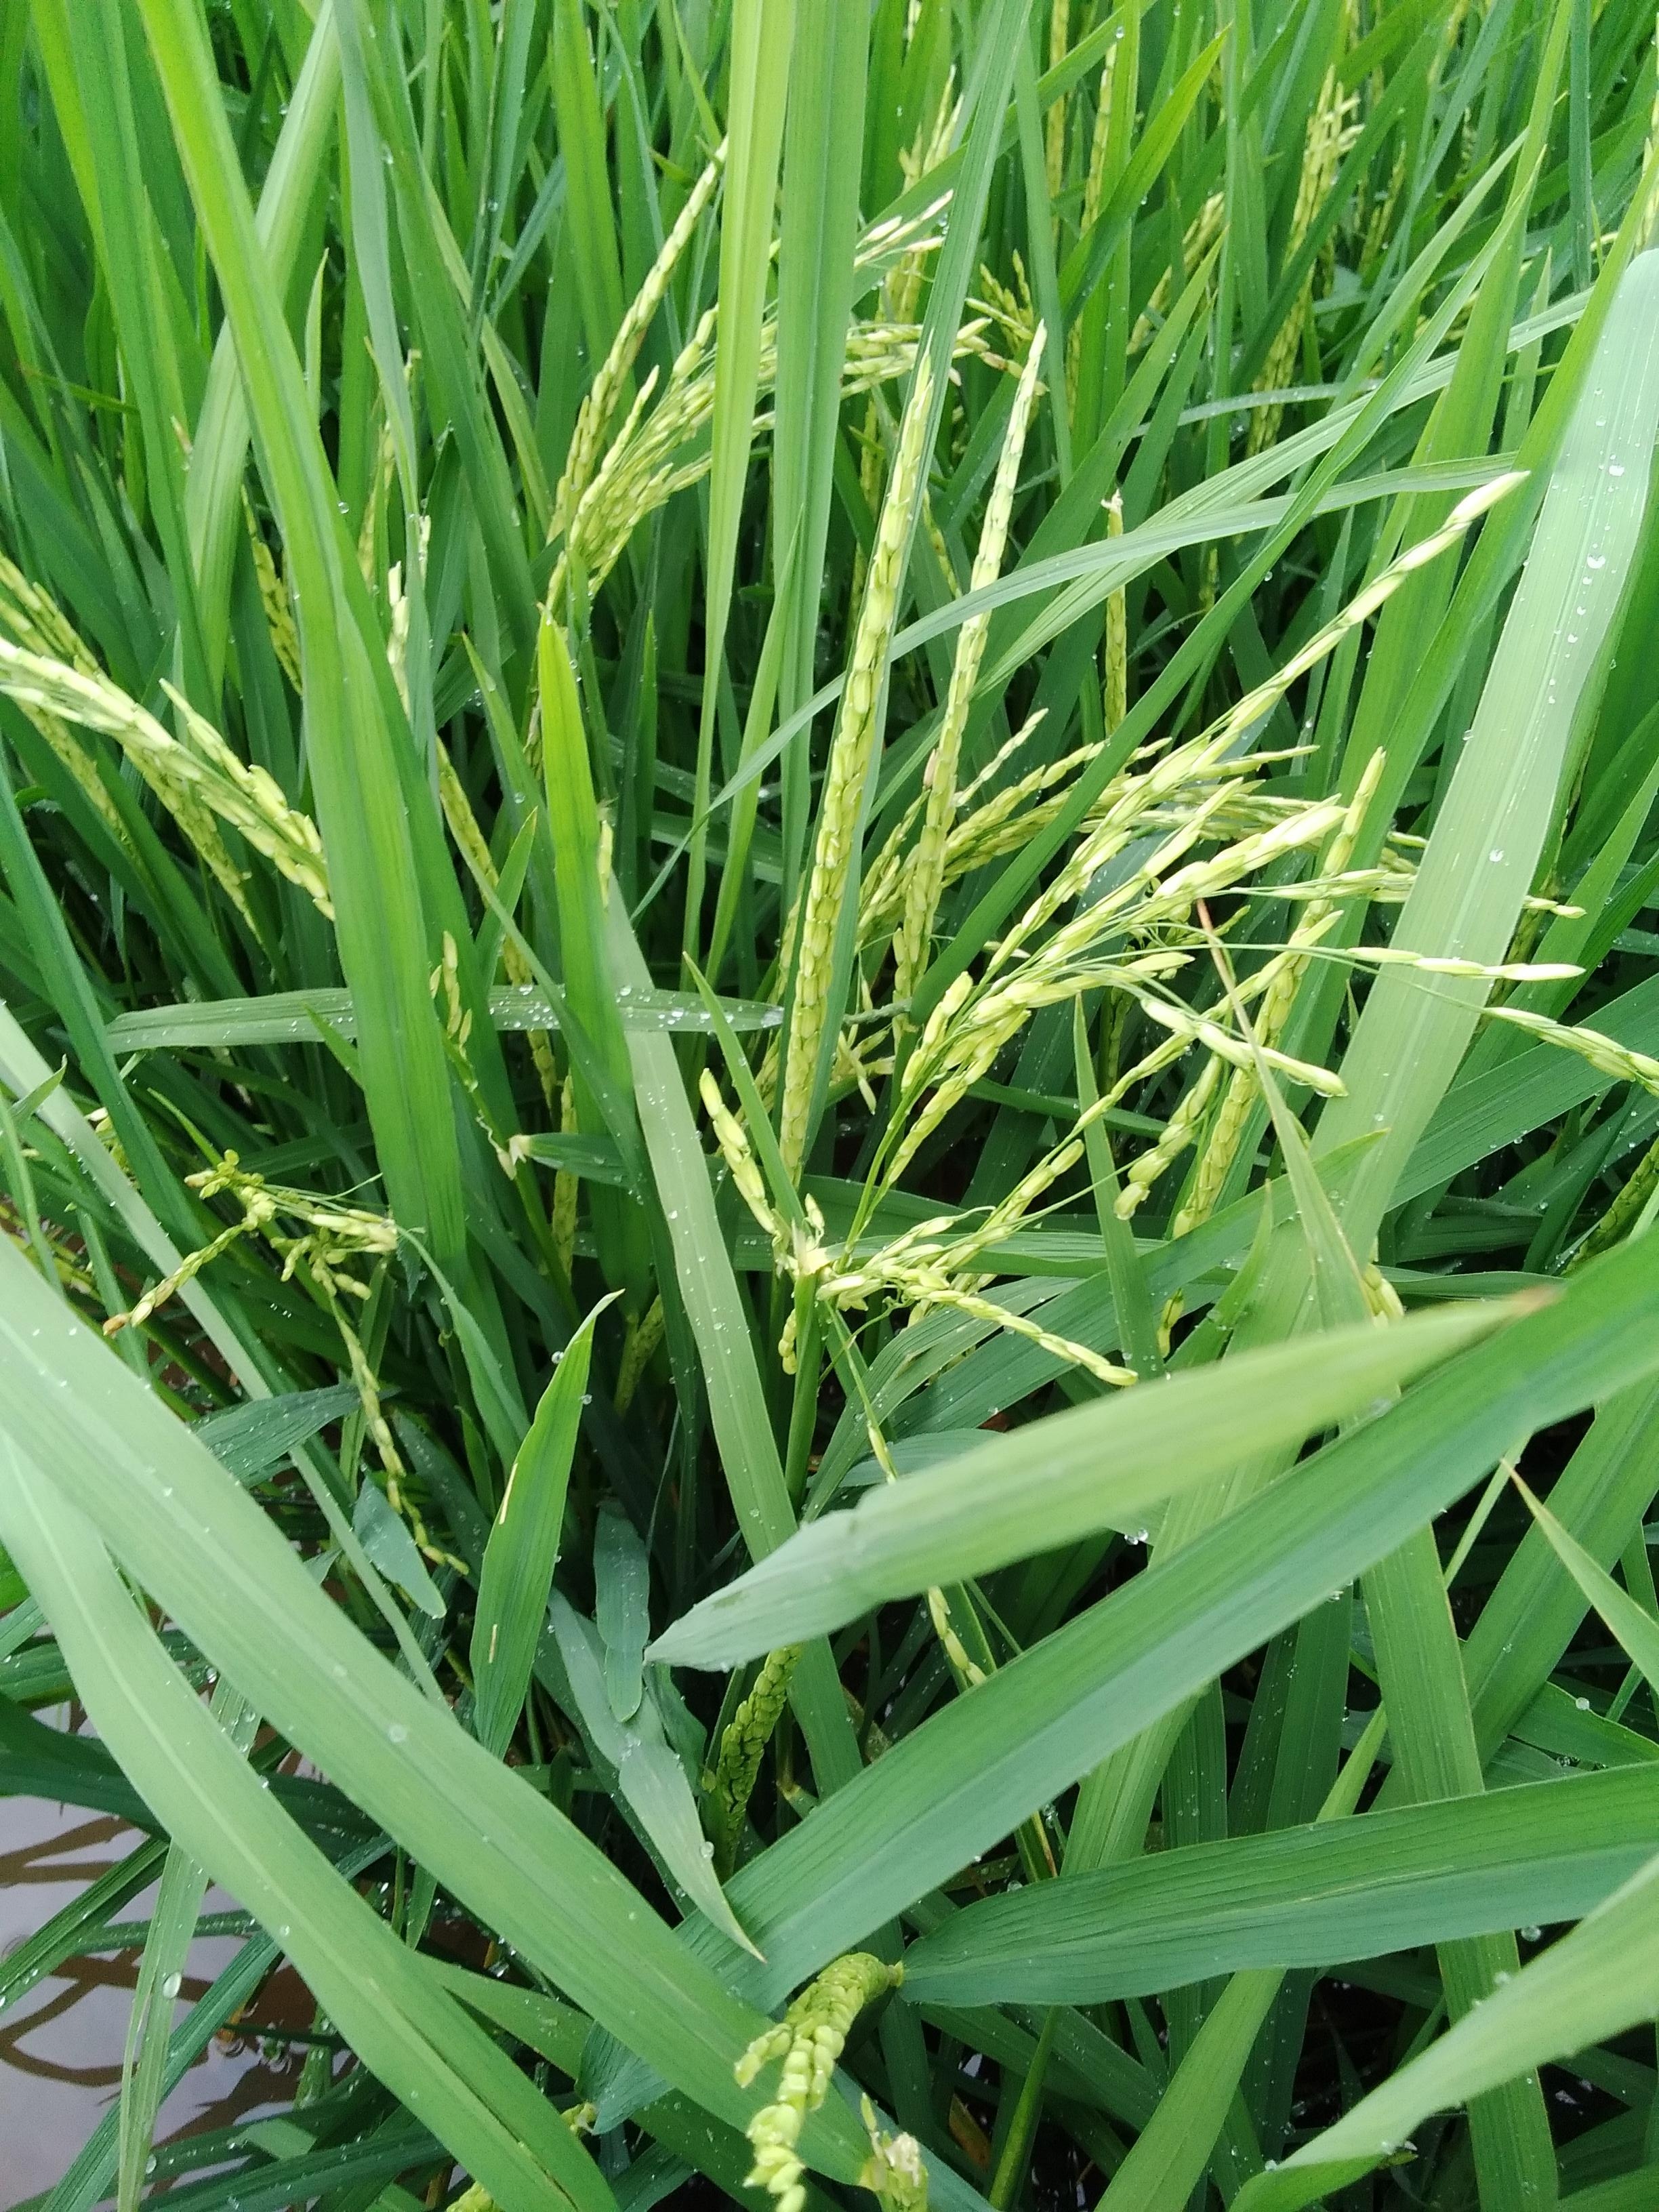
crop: rice
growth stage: flowering
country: Nigeria
